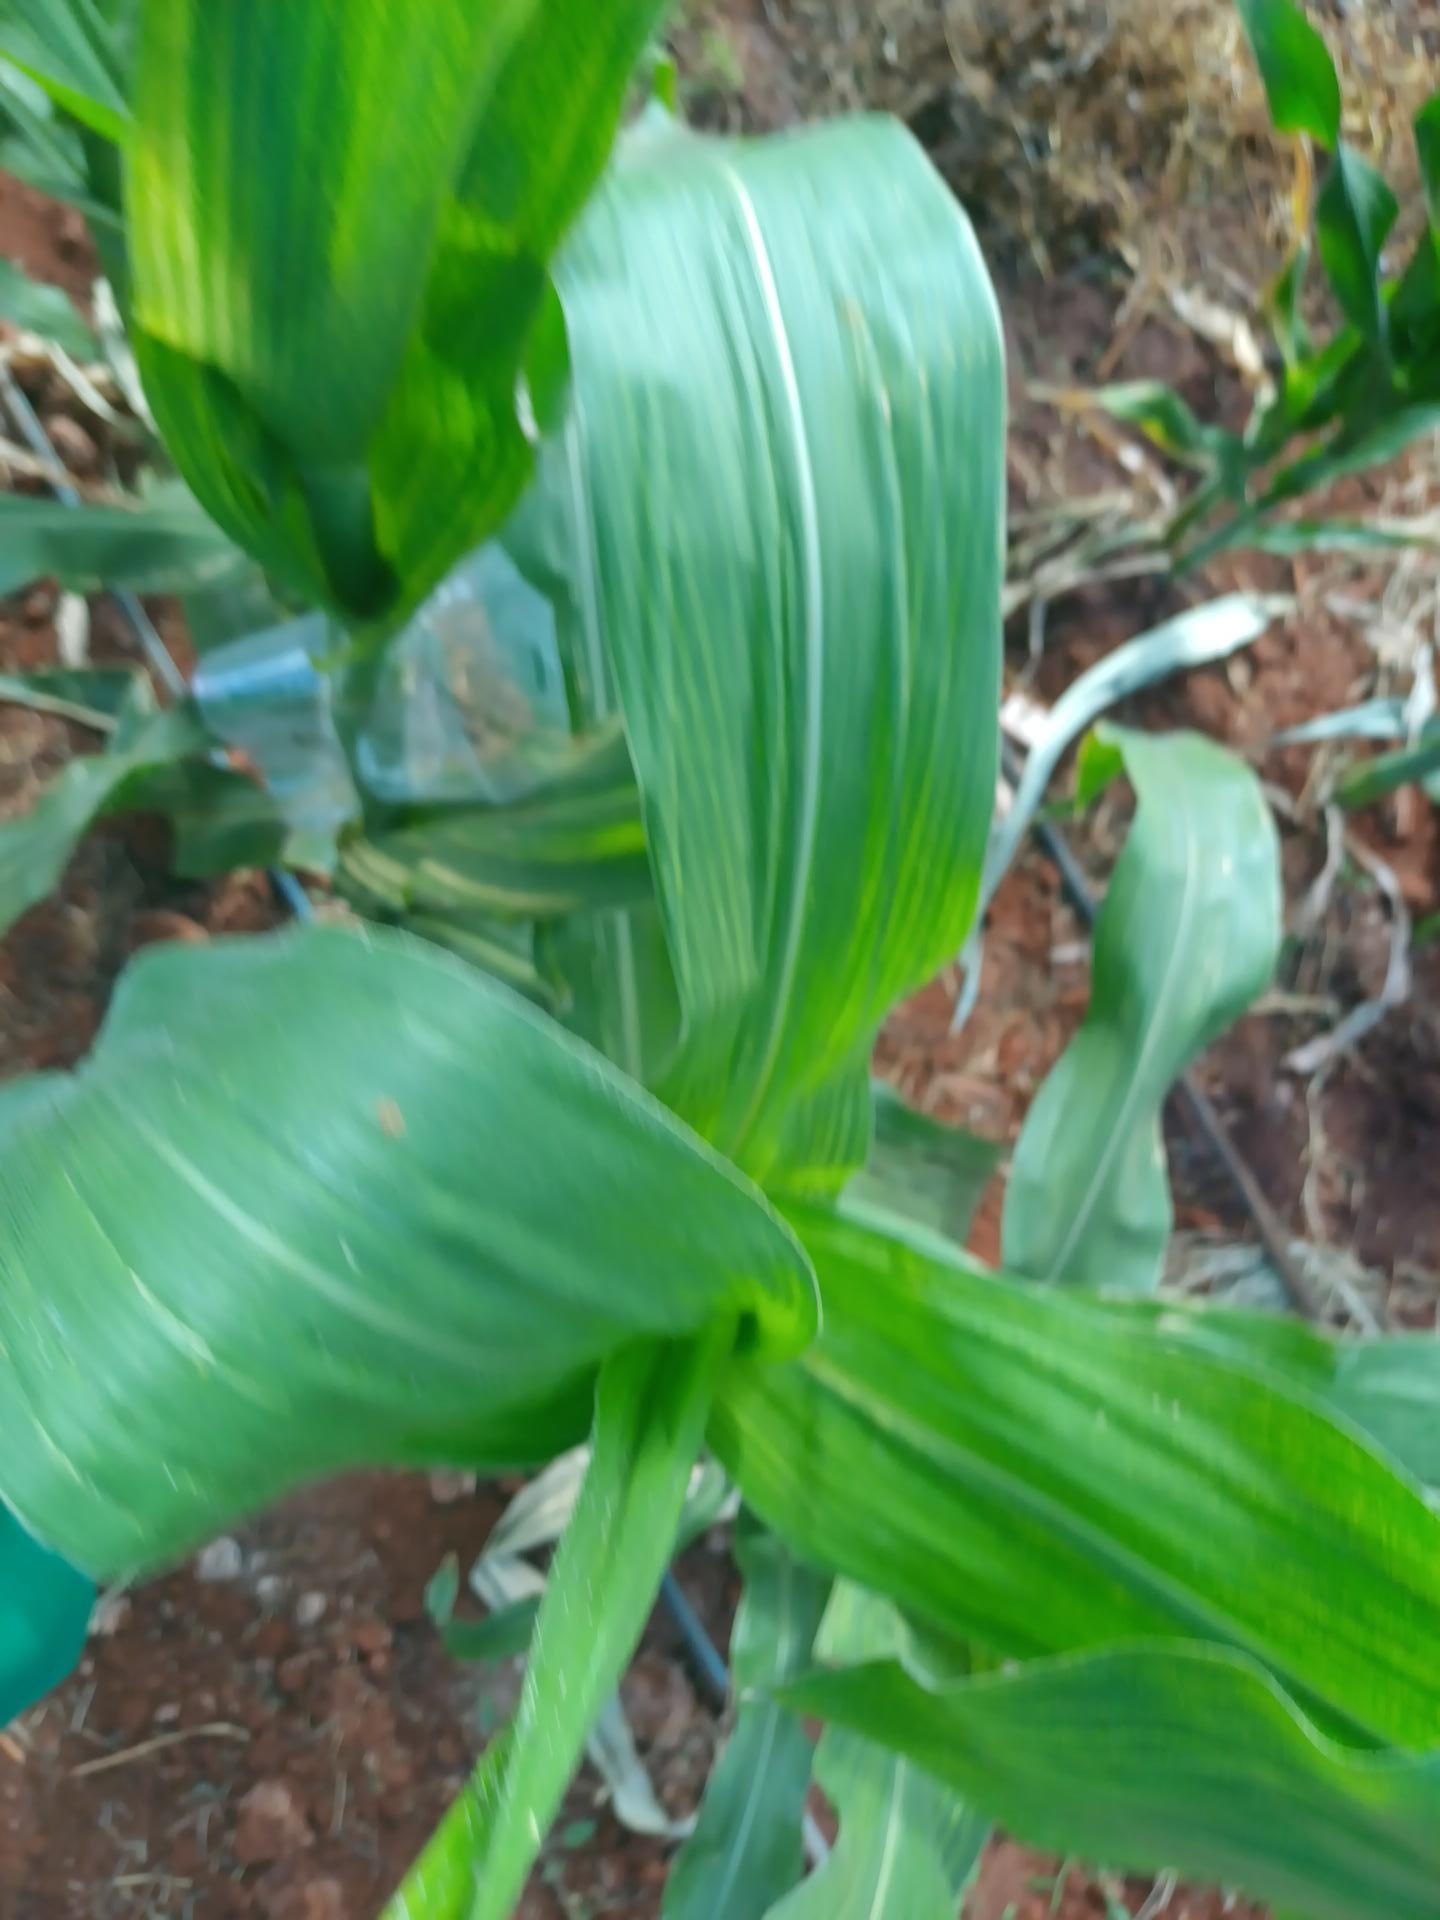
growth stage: vegetative
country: Kenya
